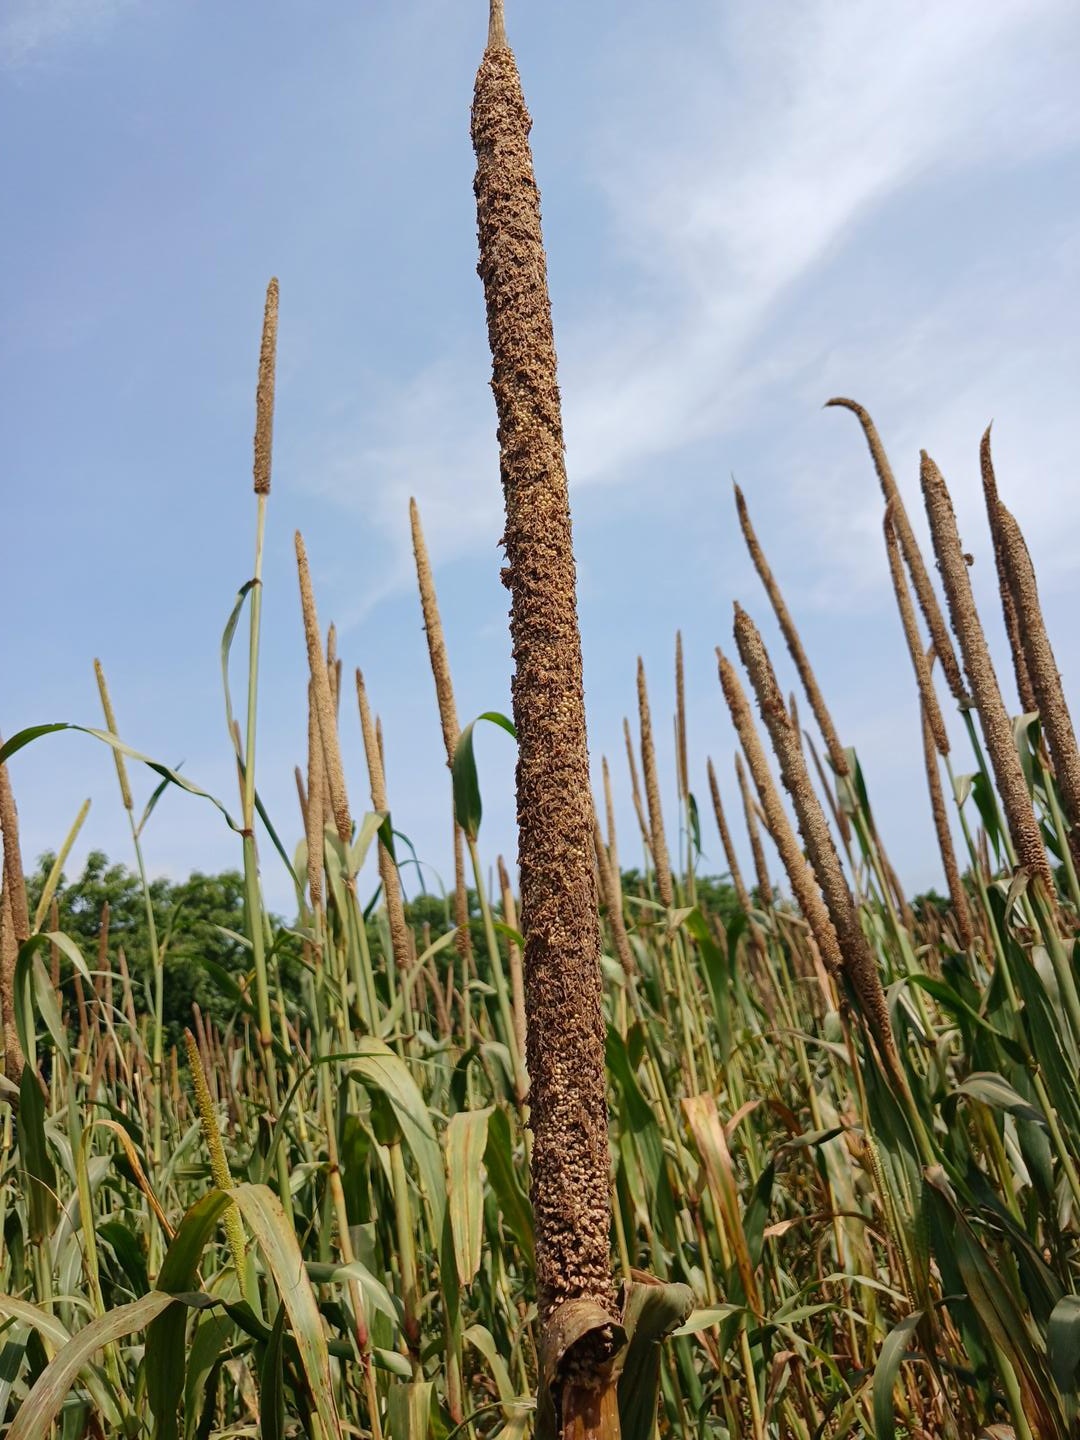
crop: pearl millet
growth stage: maturity
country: Senegal
